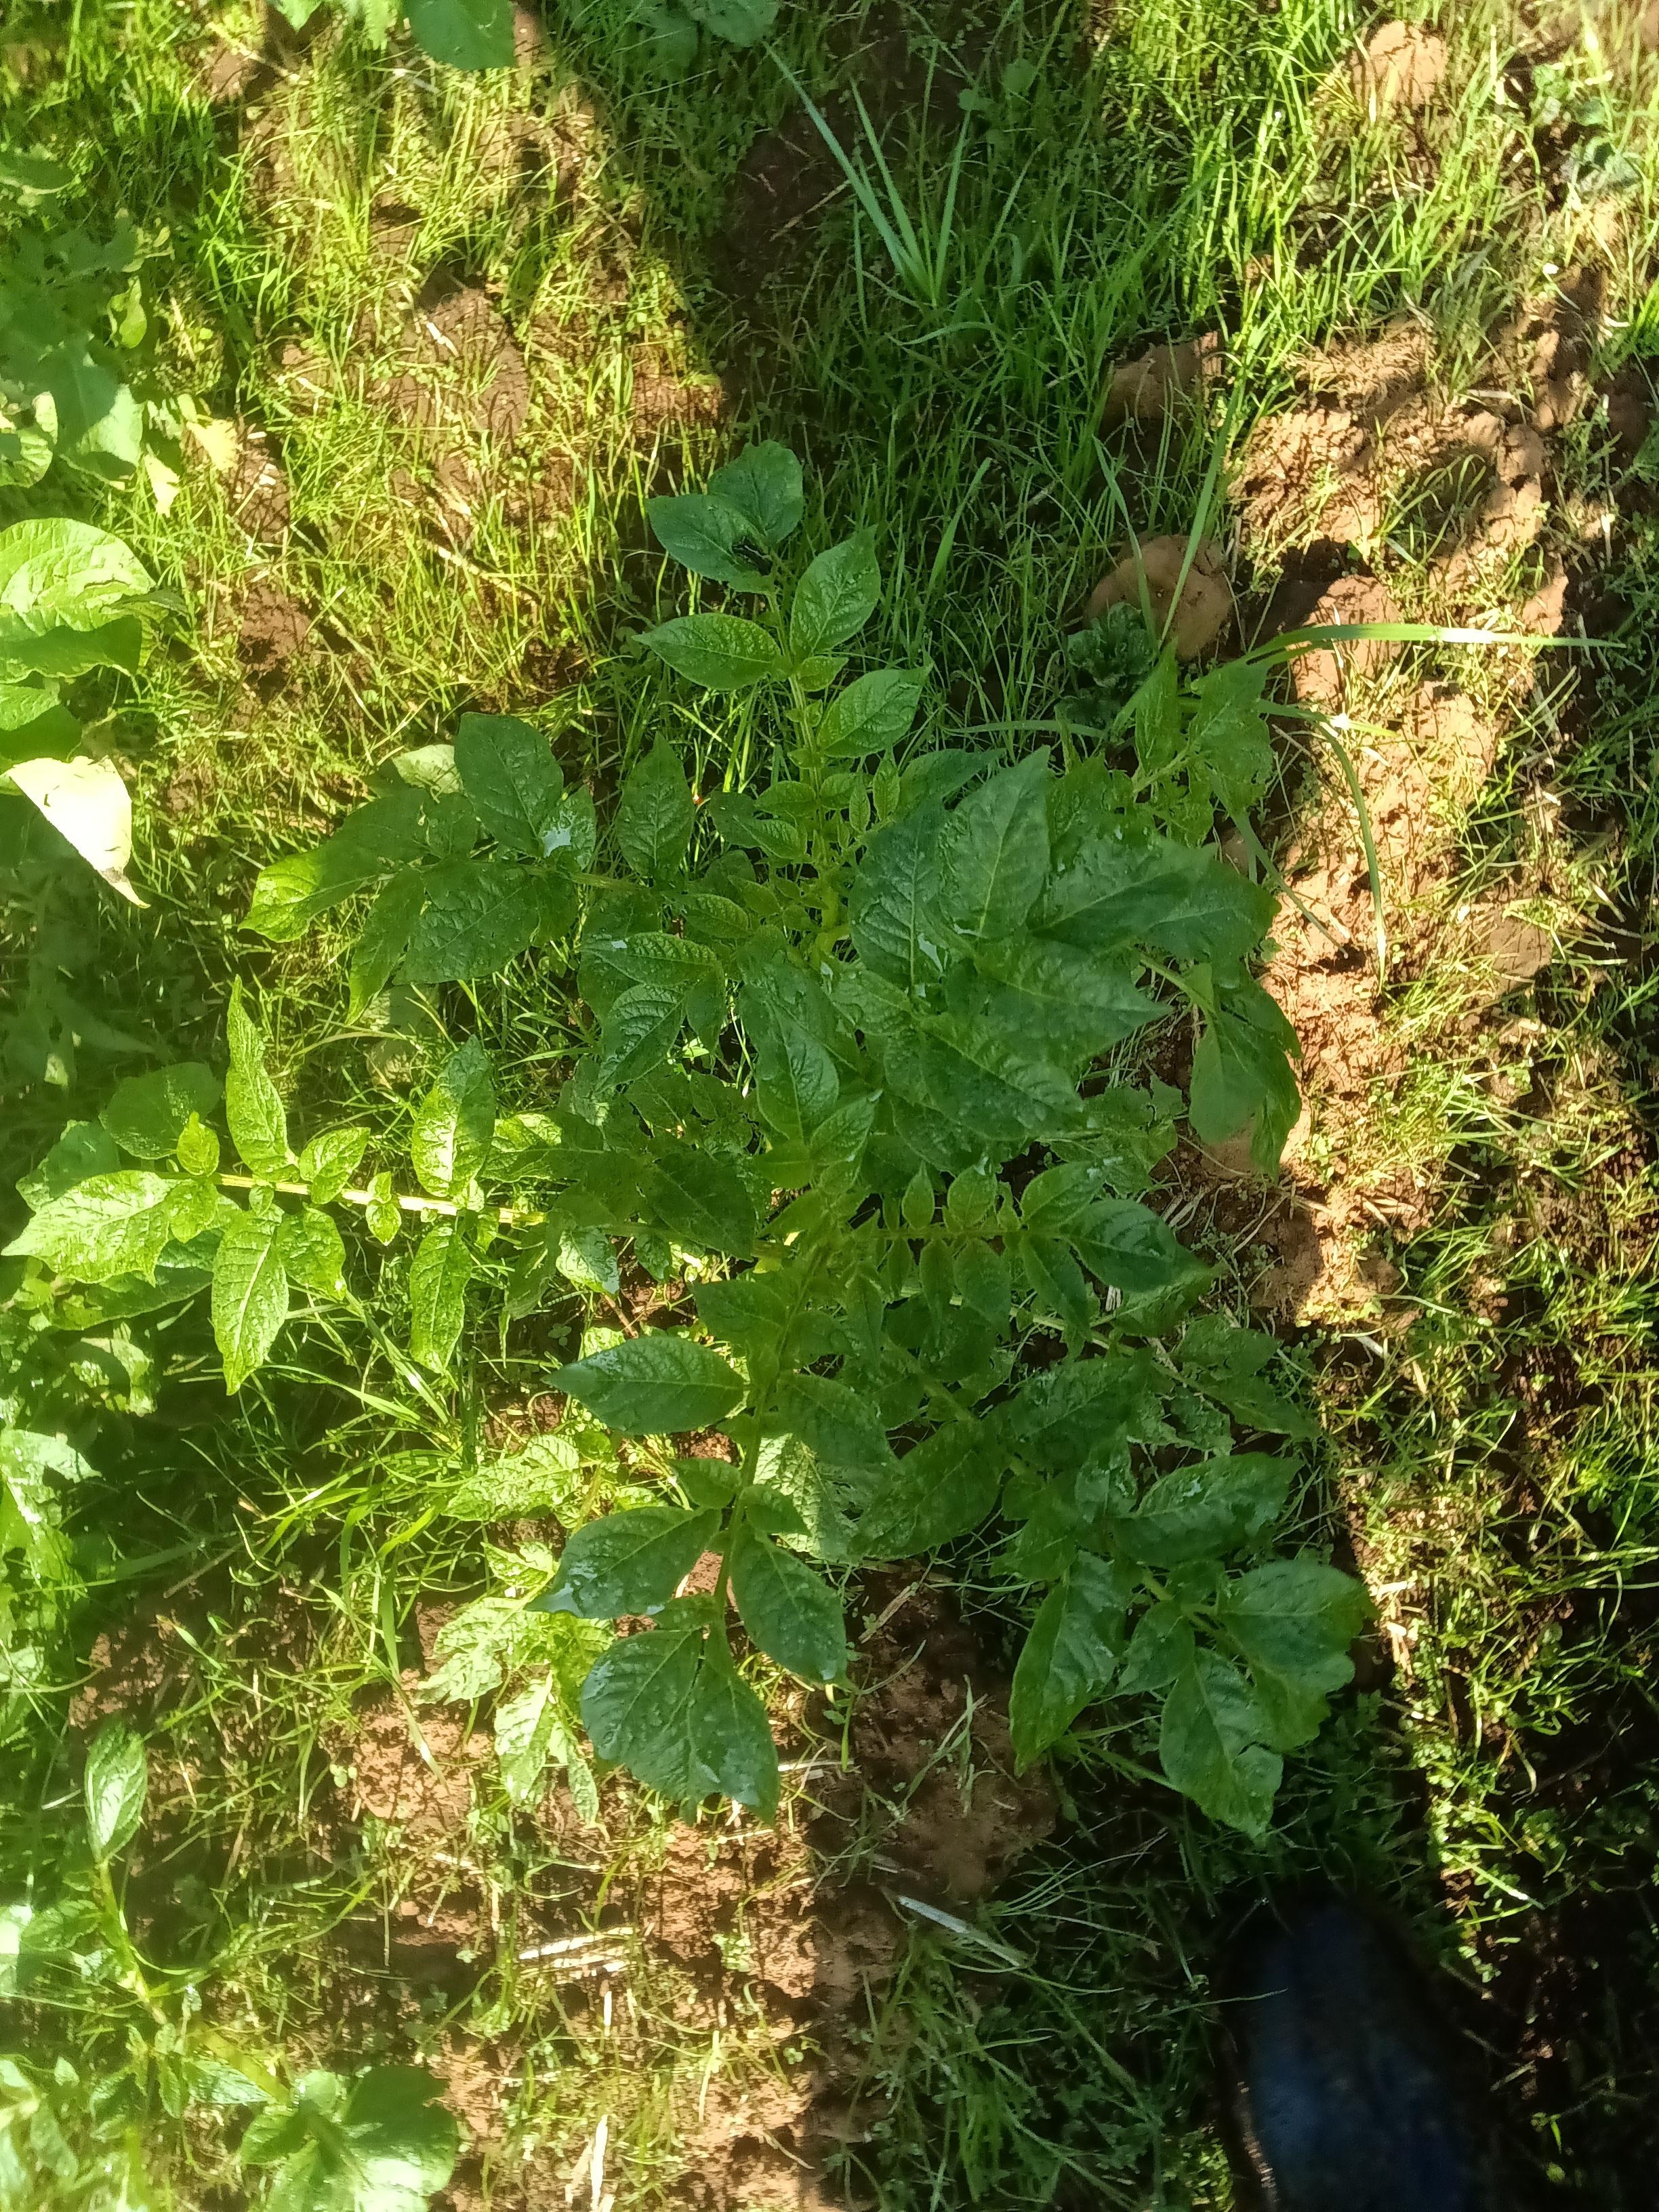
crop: potato
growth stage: vegetative
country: Kenya
